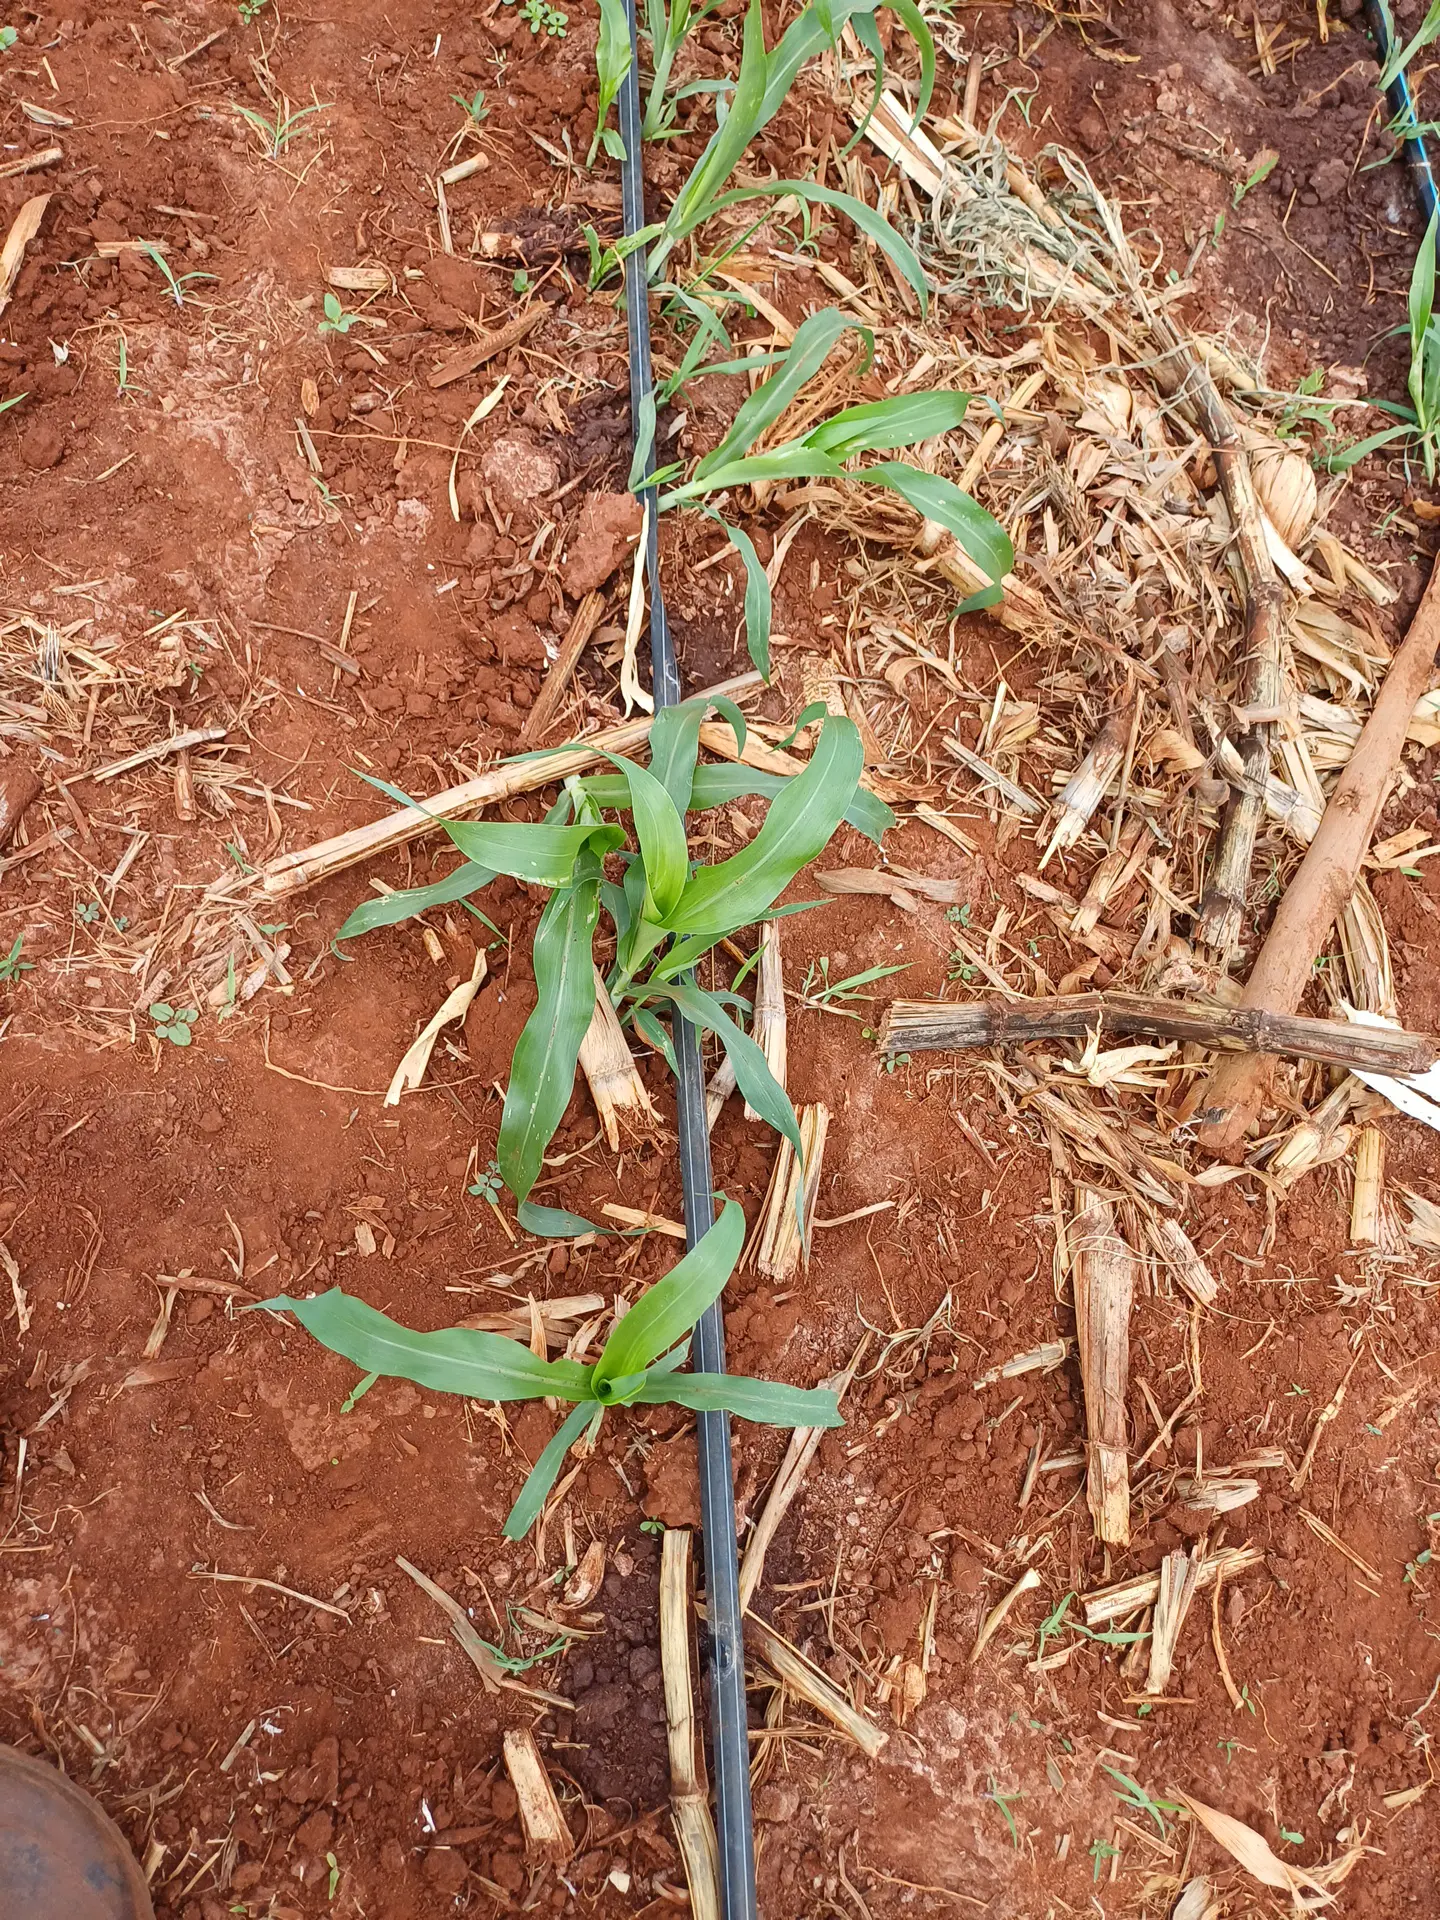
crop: sorghum
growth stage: vegetative
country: Kenya
